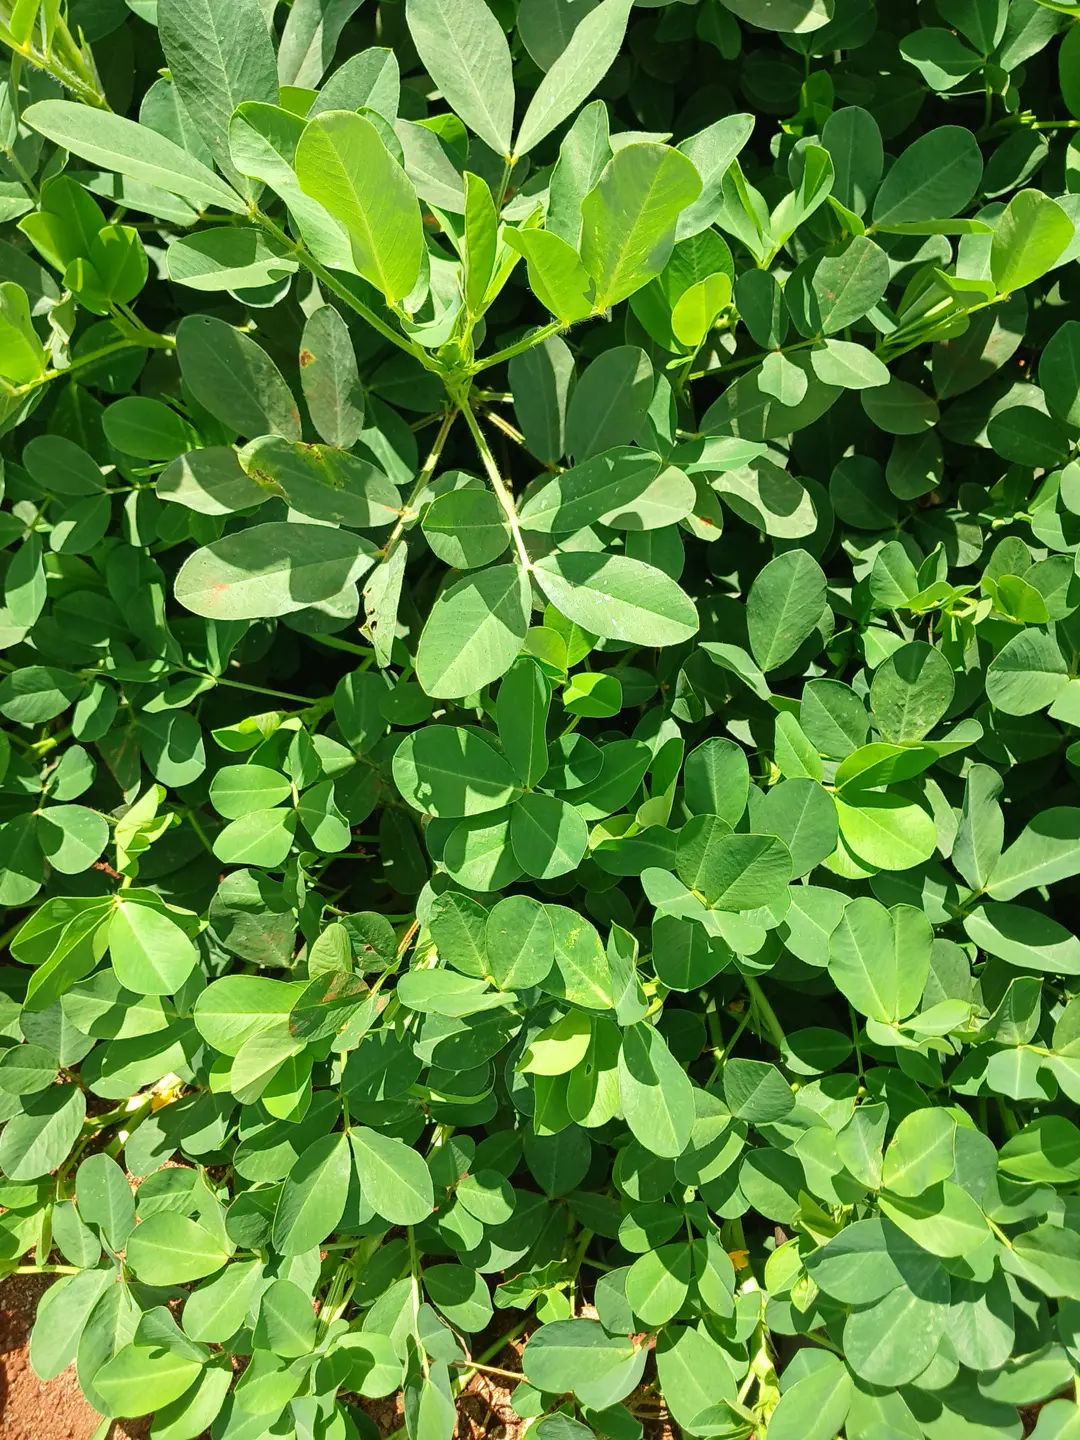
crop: groundnut
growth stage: flowering
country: Kenya
